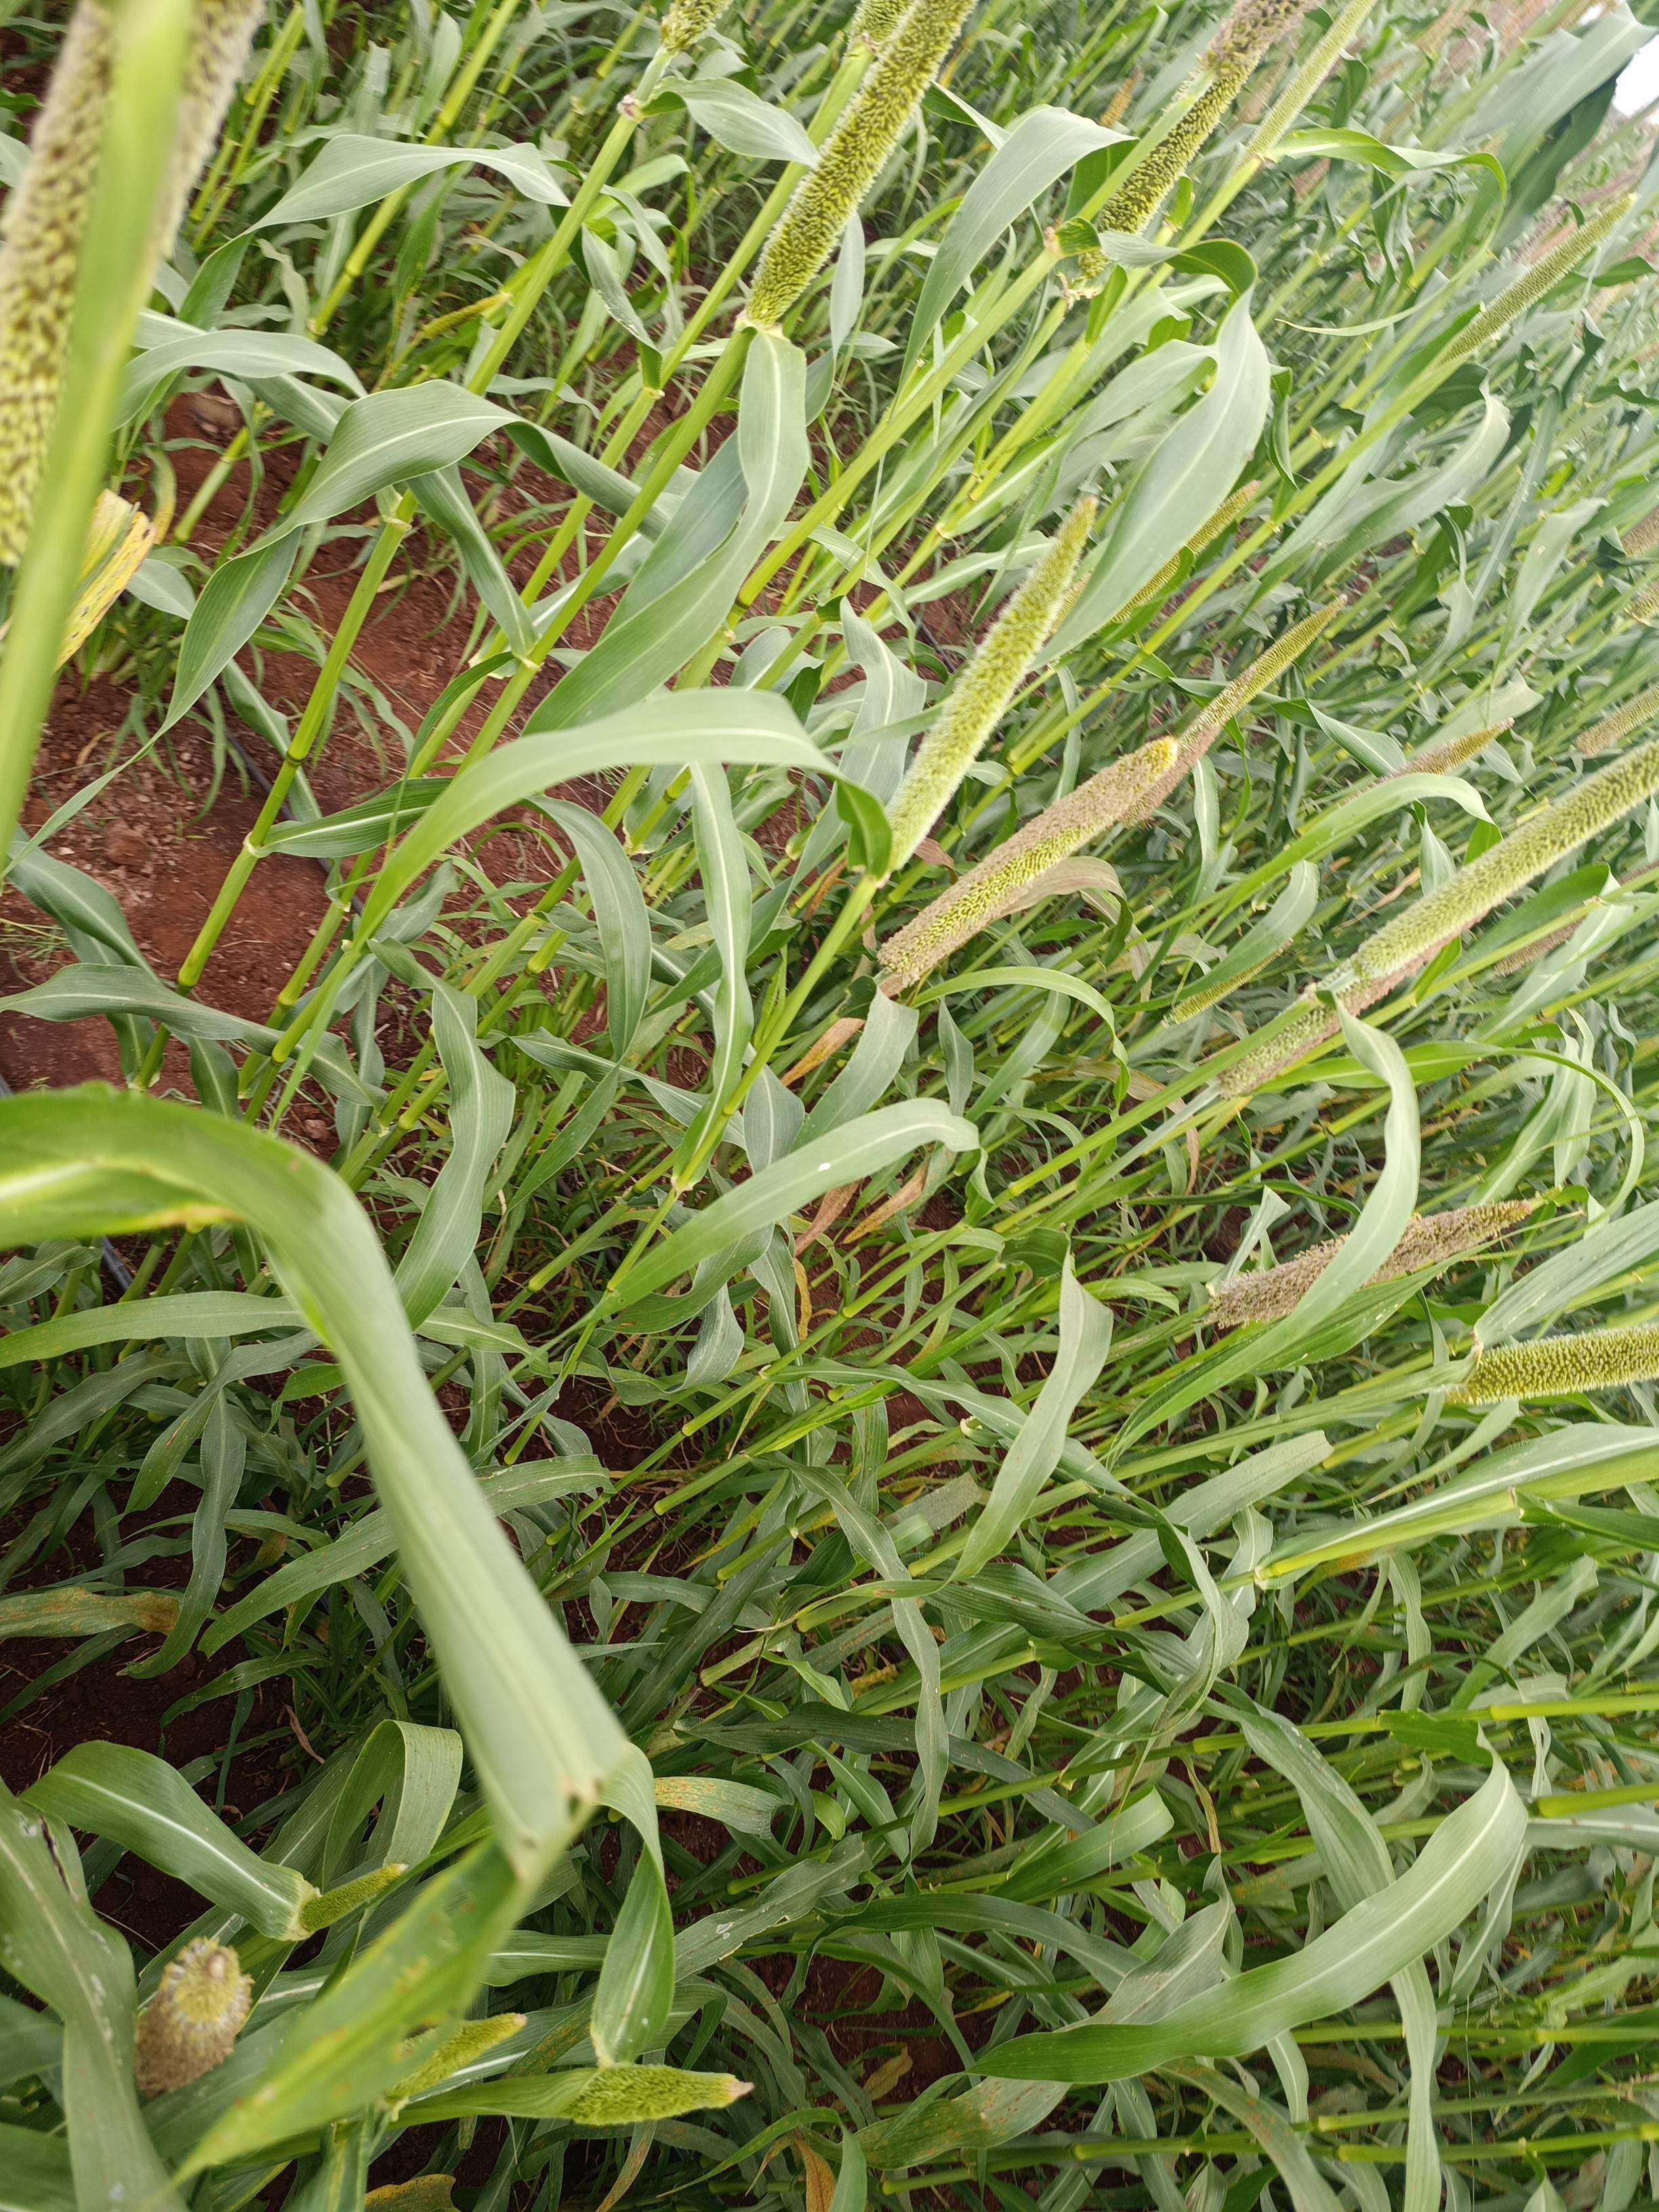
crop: pearl millet
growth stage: flowering
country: Kenya
